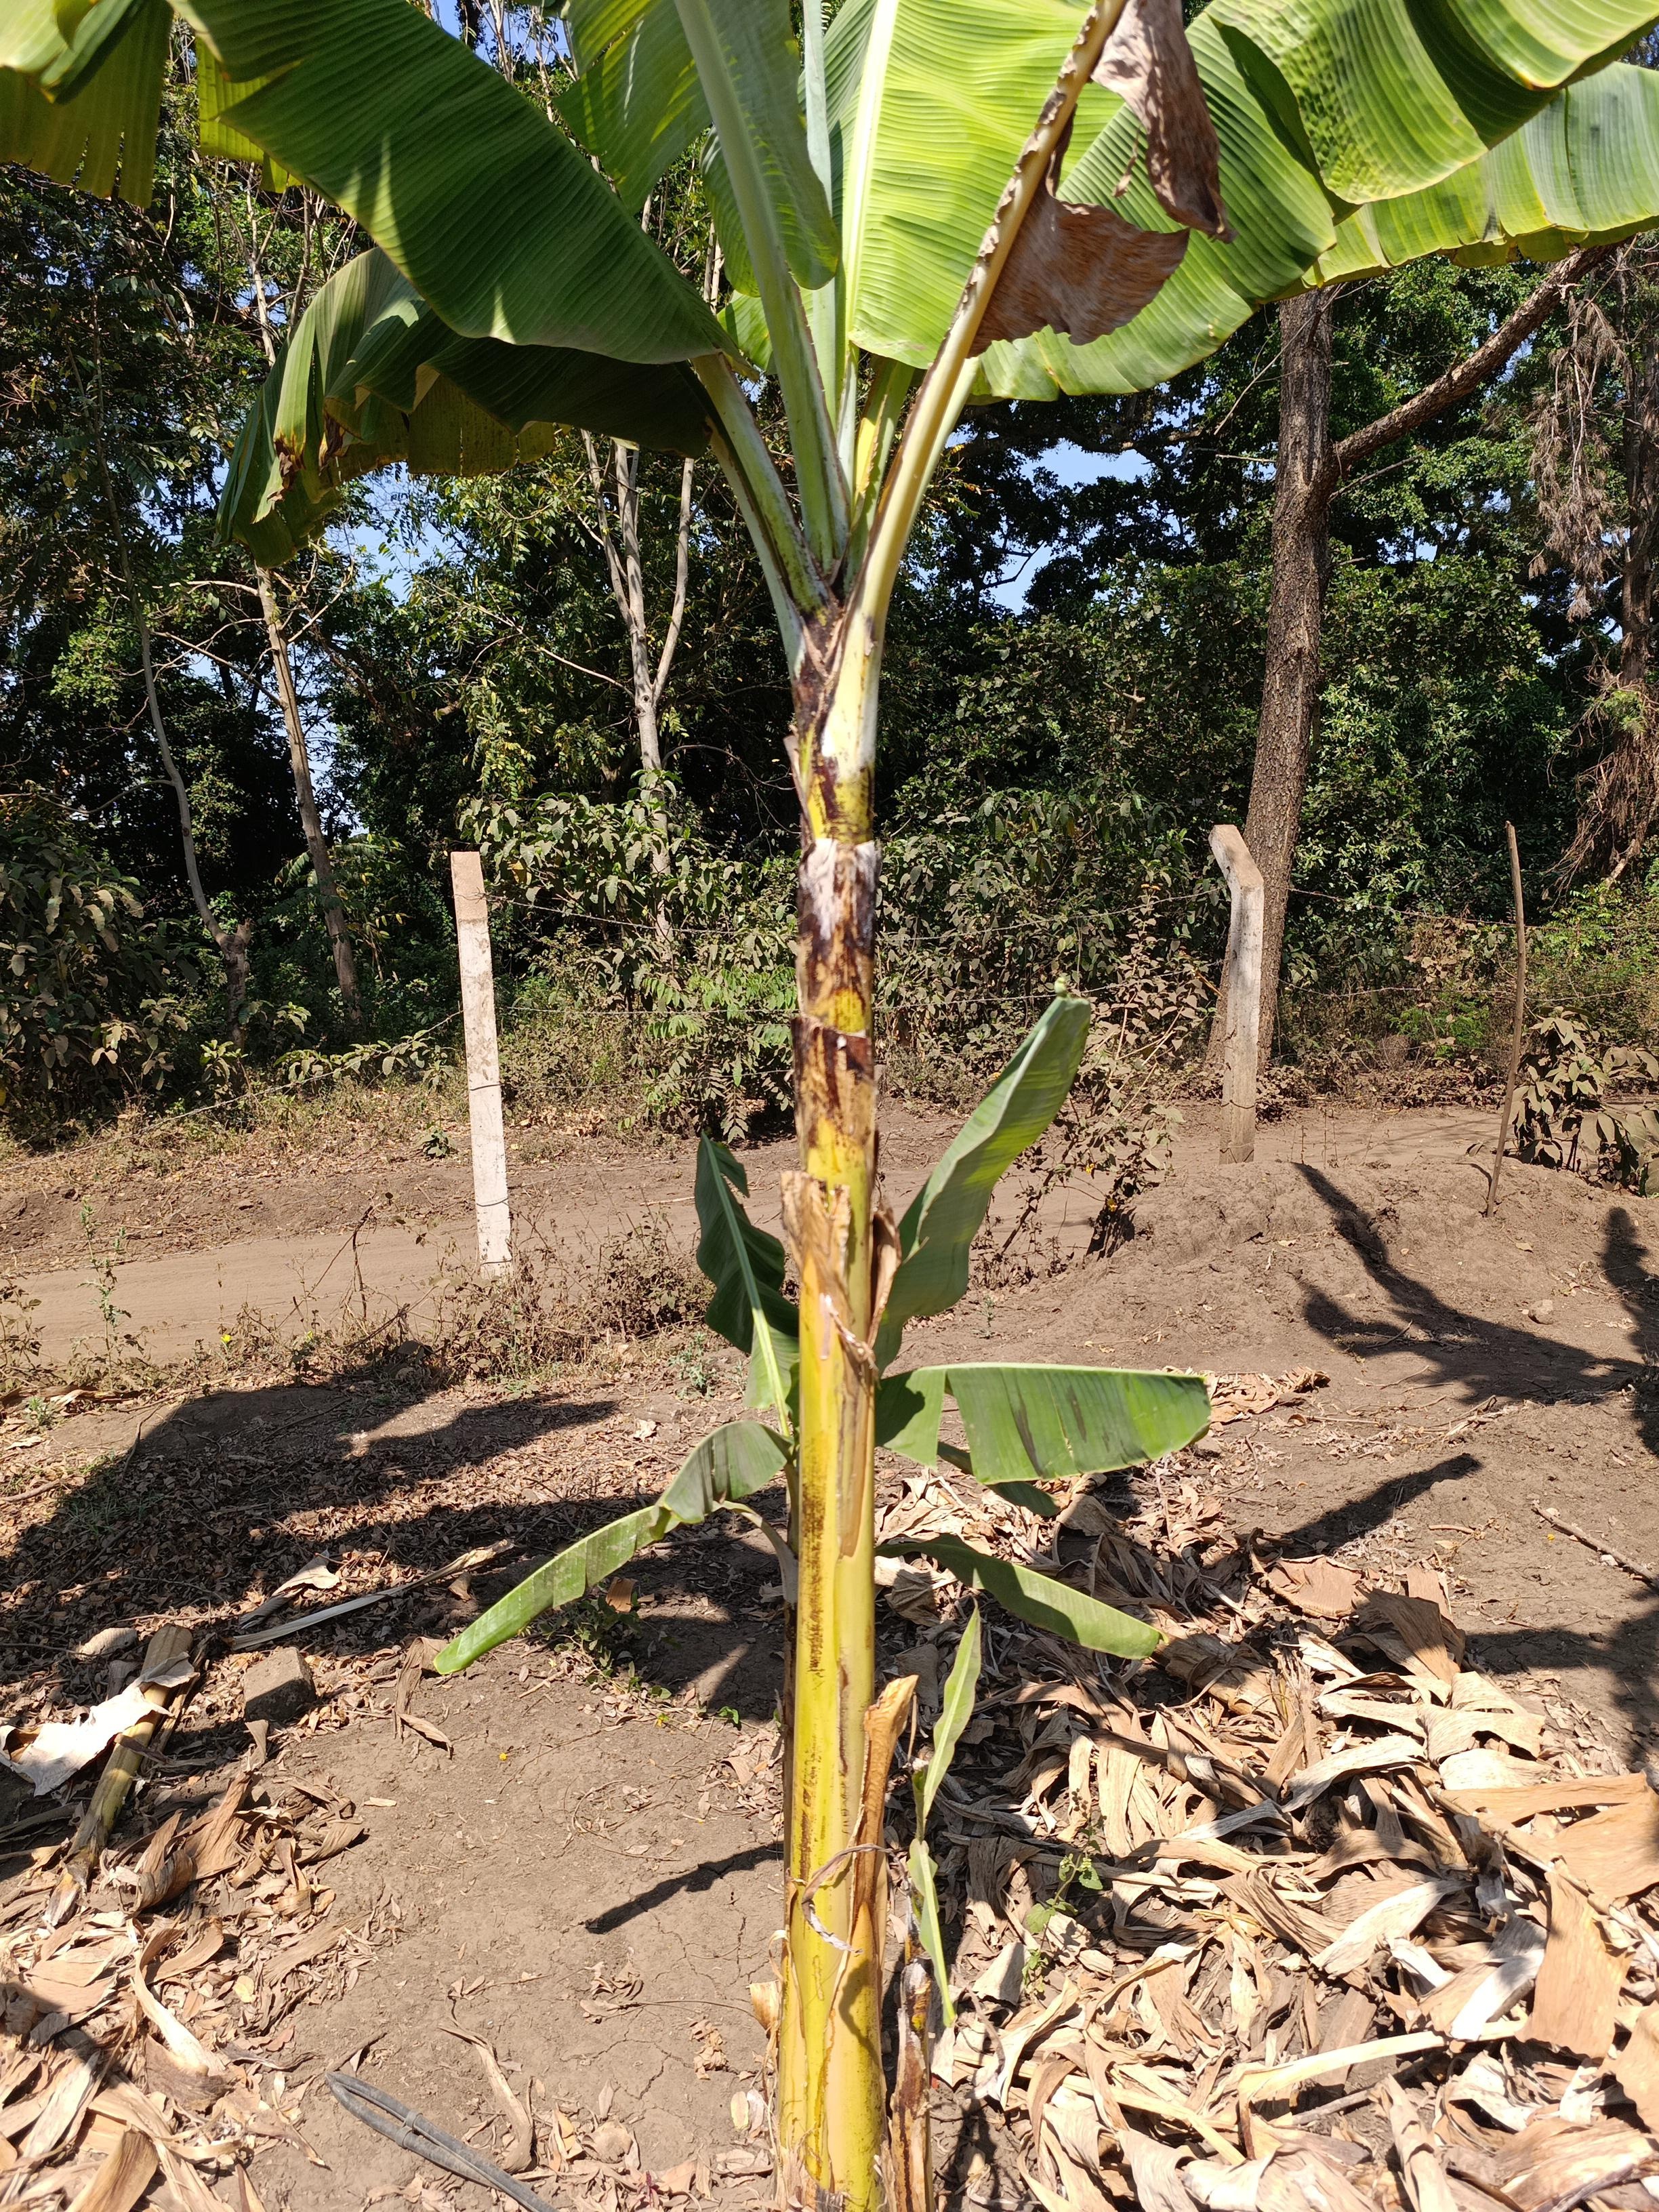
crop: banana
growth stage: vegetative
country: Tanzania
